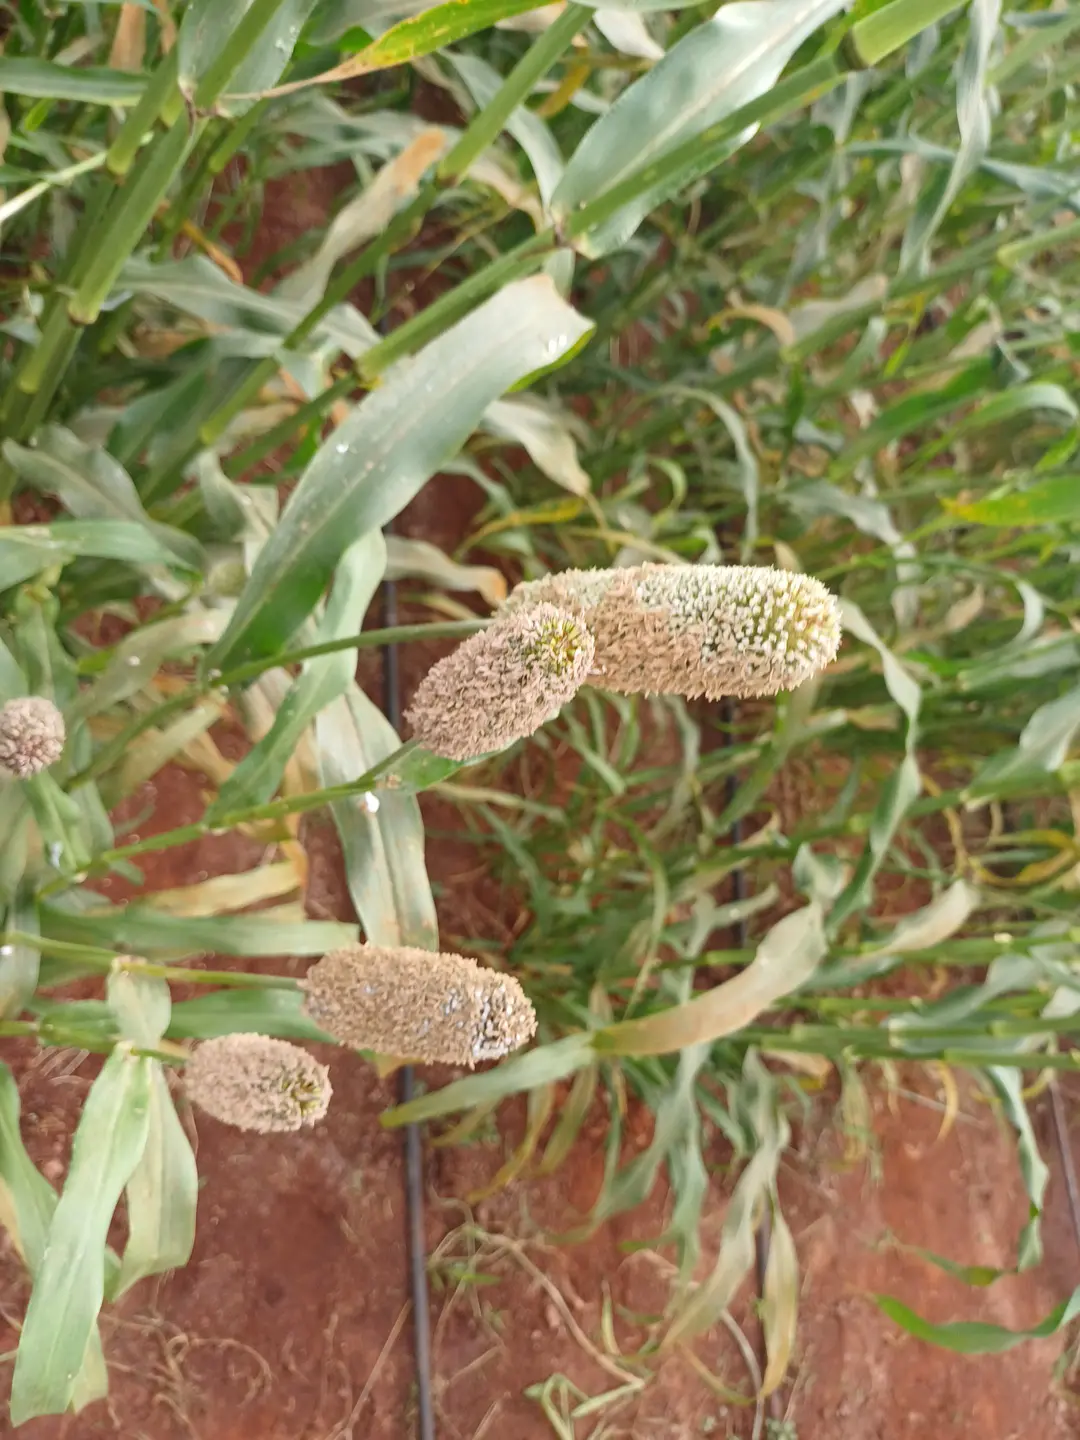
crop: pearl millet
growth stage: filling grain
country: Kenya
